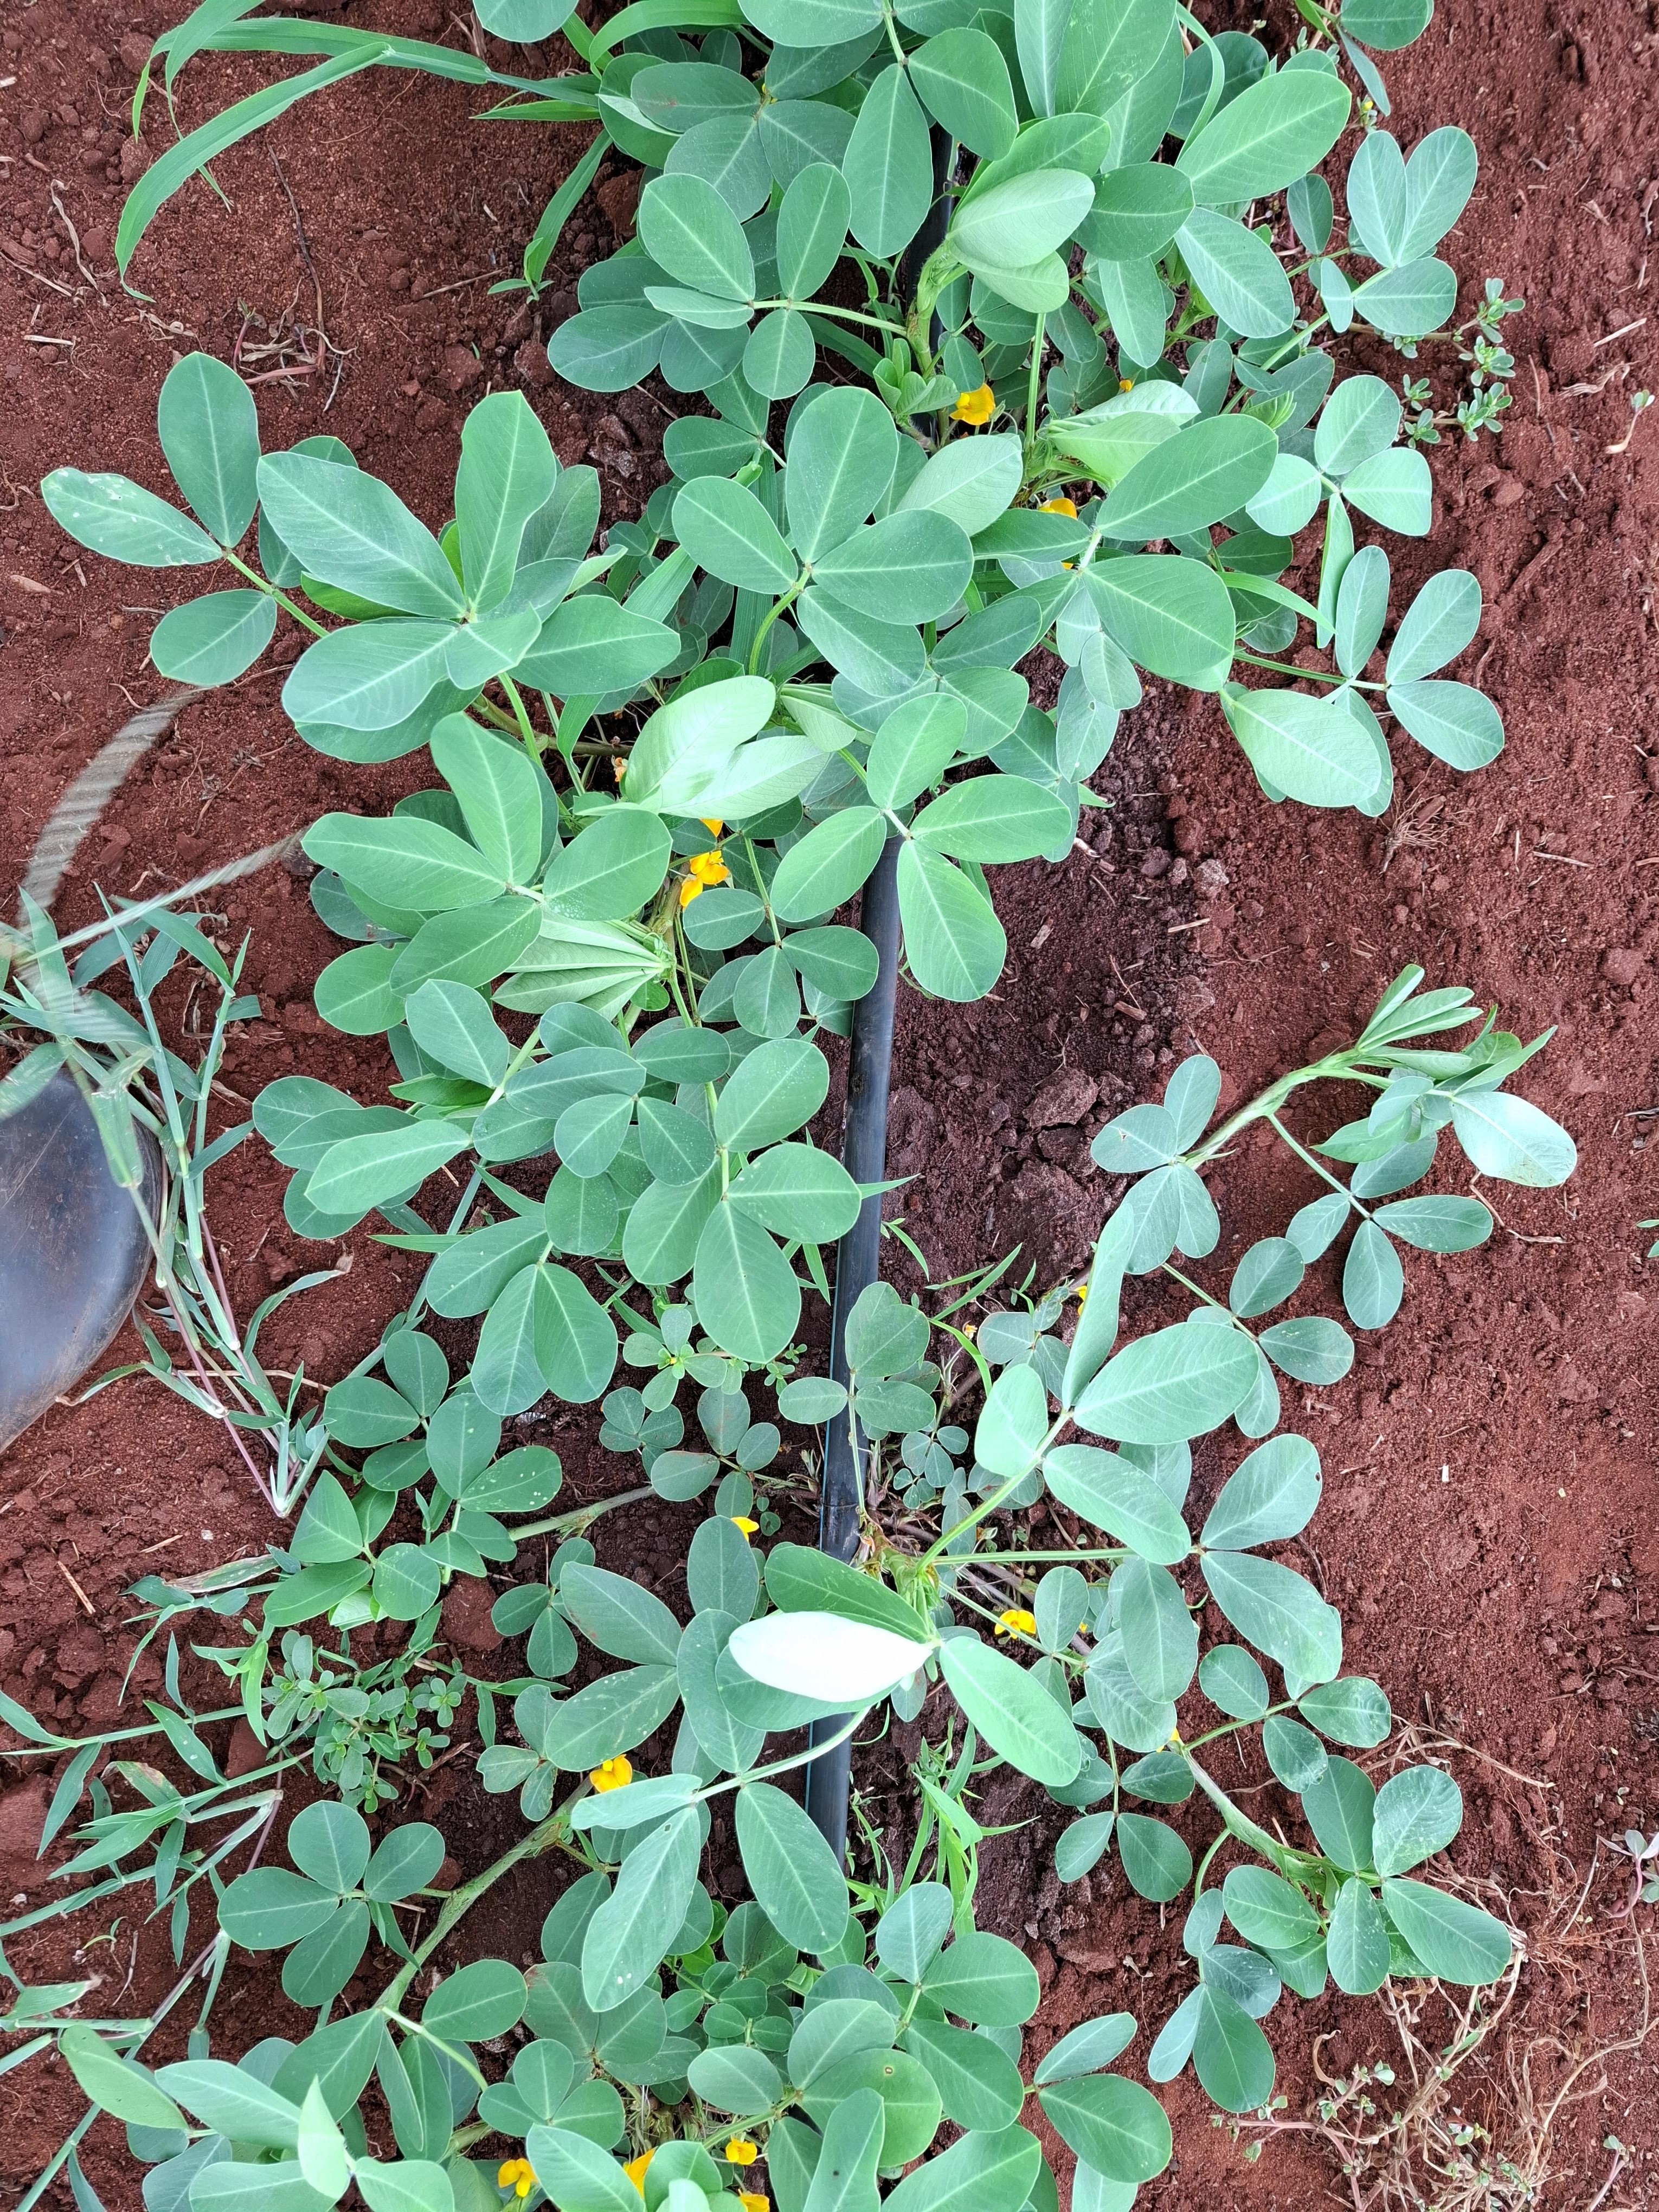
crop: groundnut
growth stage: flowering
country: Kenya
